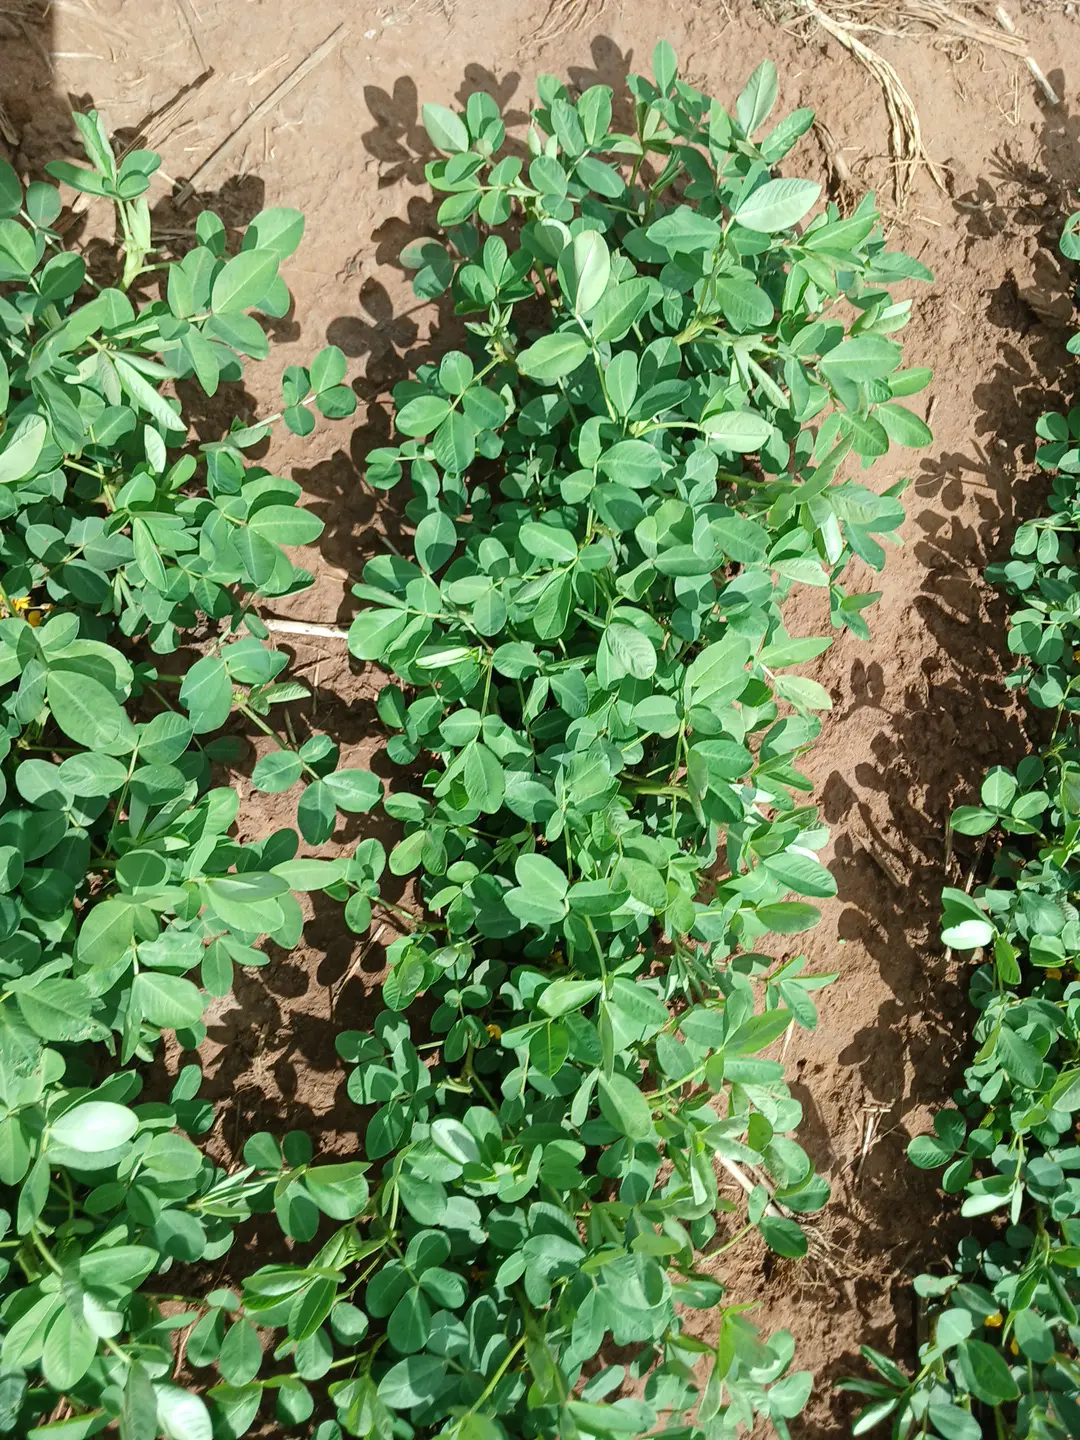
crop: groundnut
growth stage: flowering
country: Kenya
